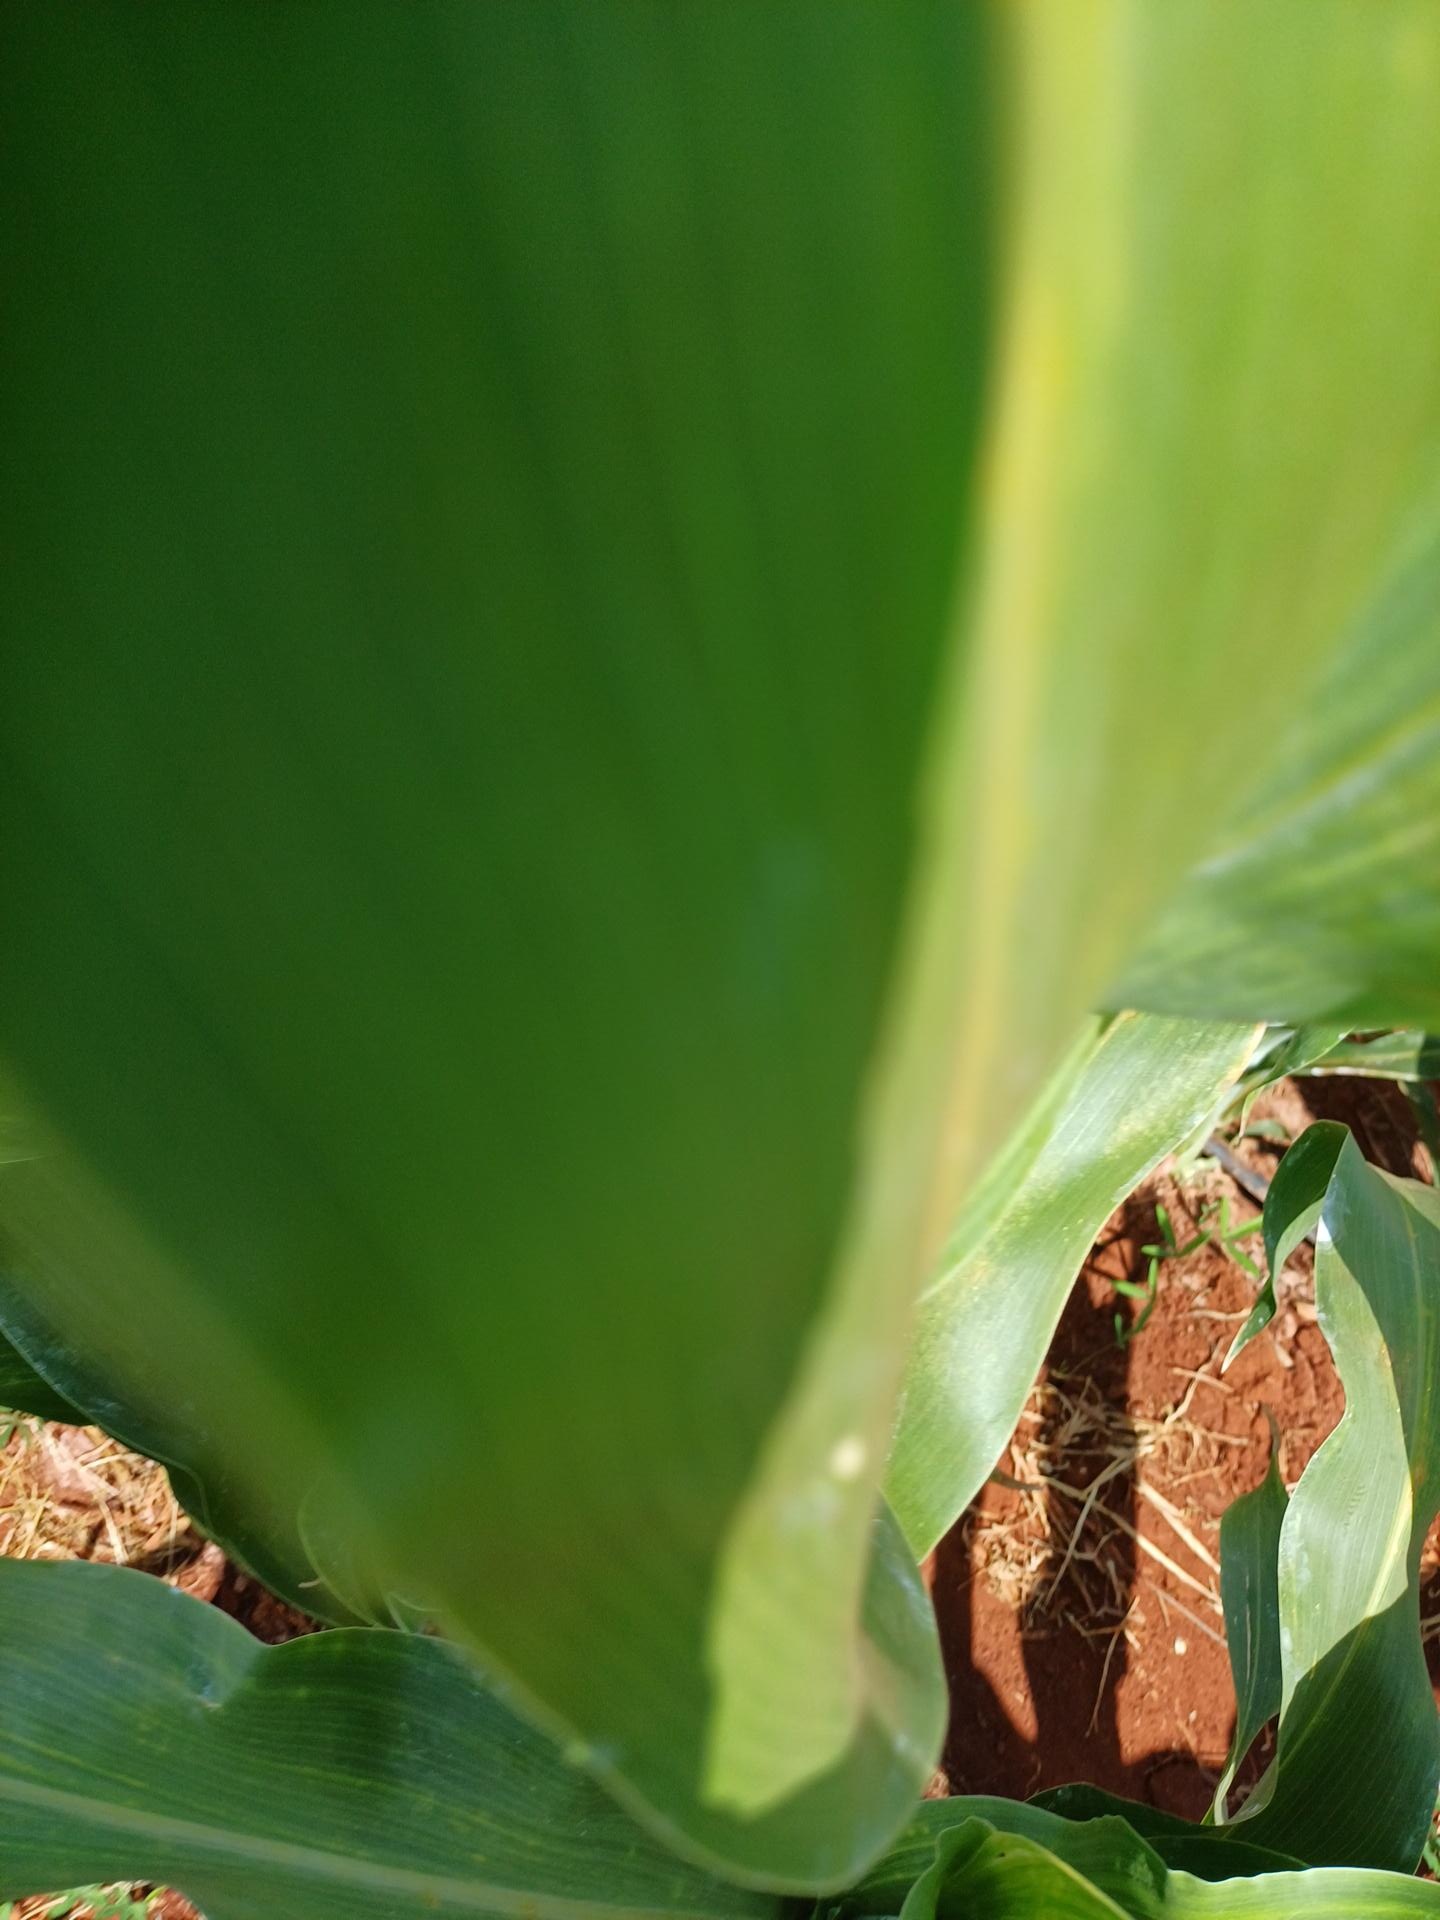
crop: sorghum
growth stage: heading tuber
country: Kenya
